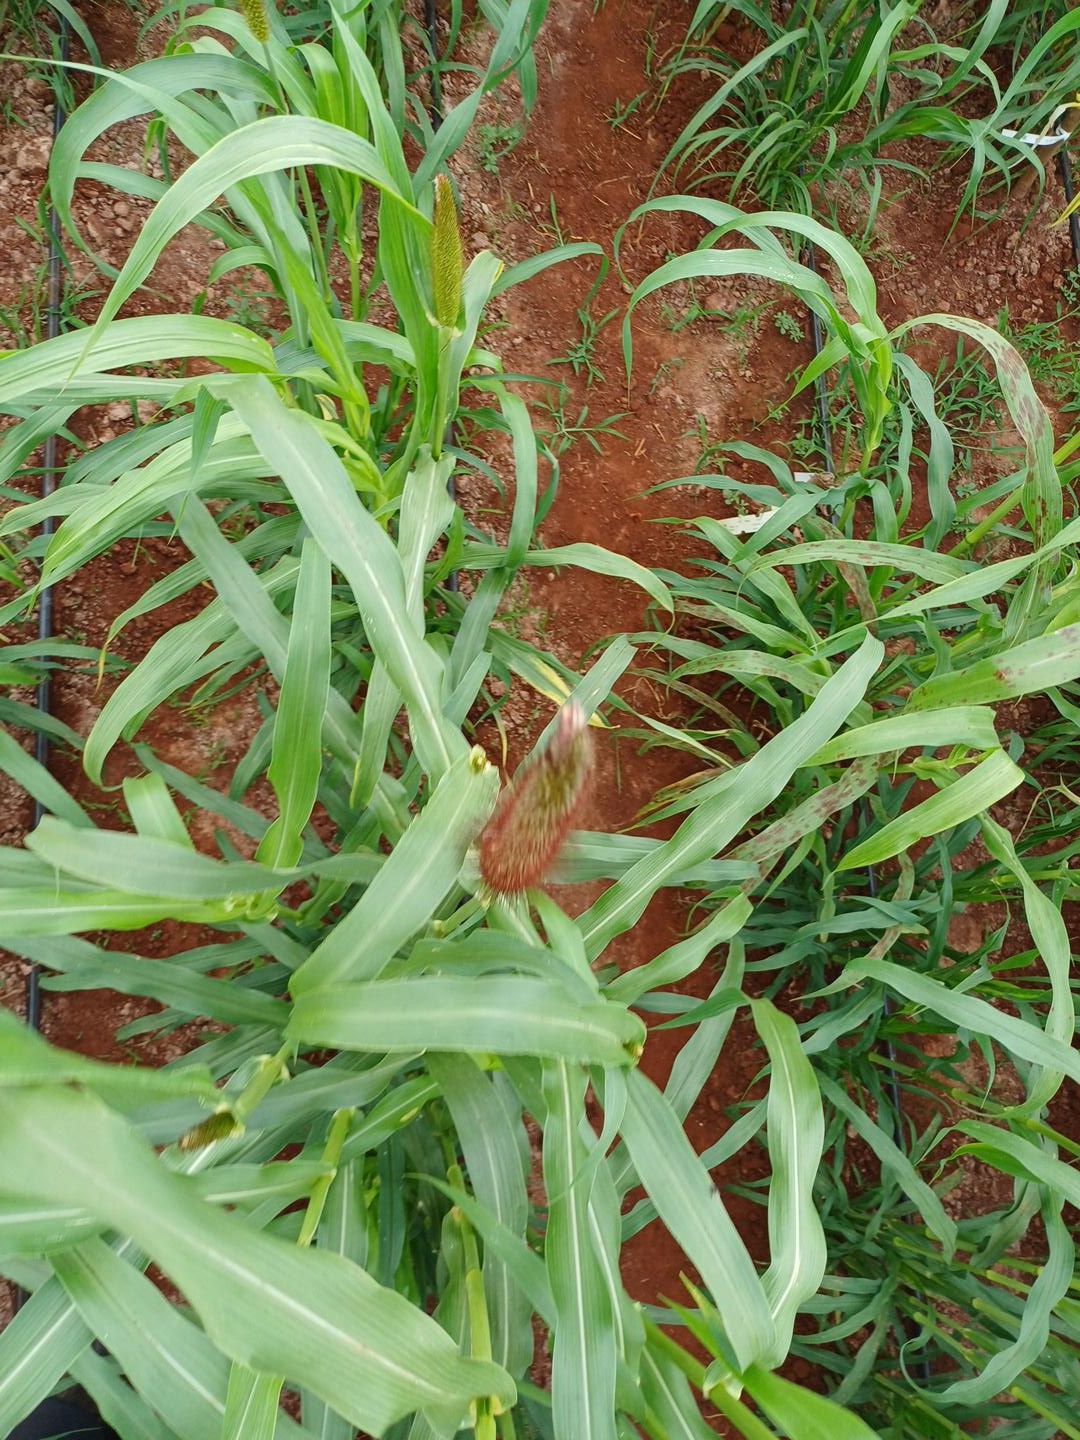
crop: pearl millet
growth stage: flowering
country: Kenya
